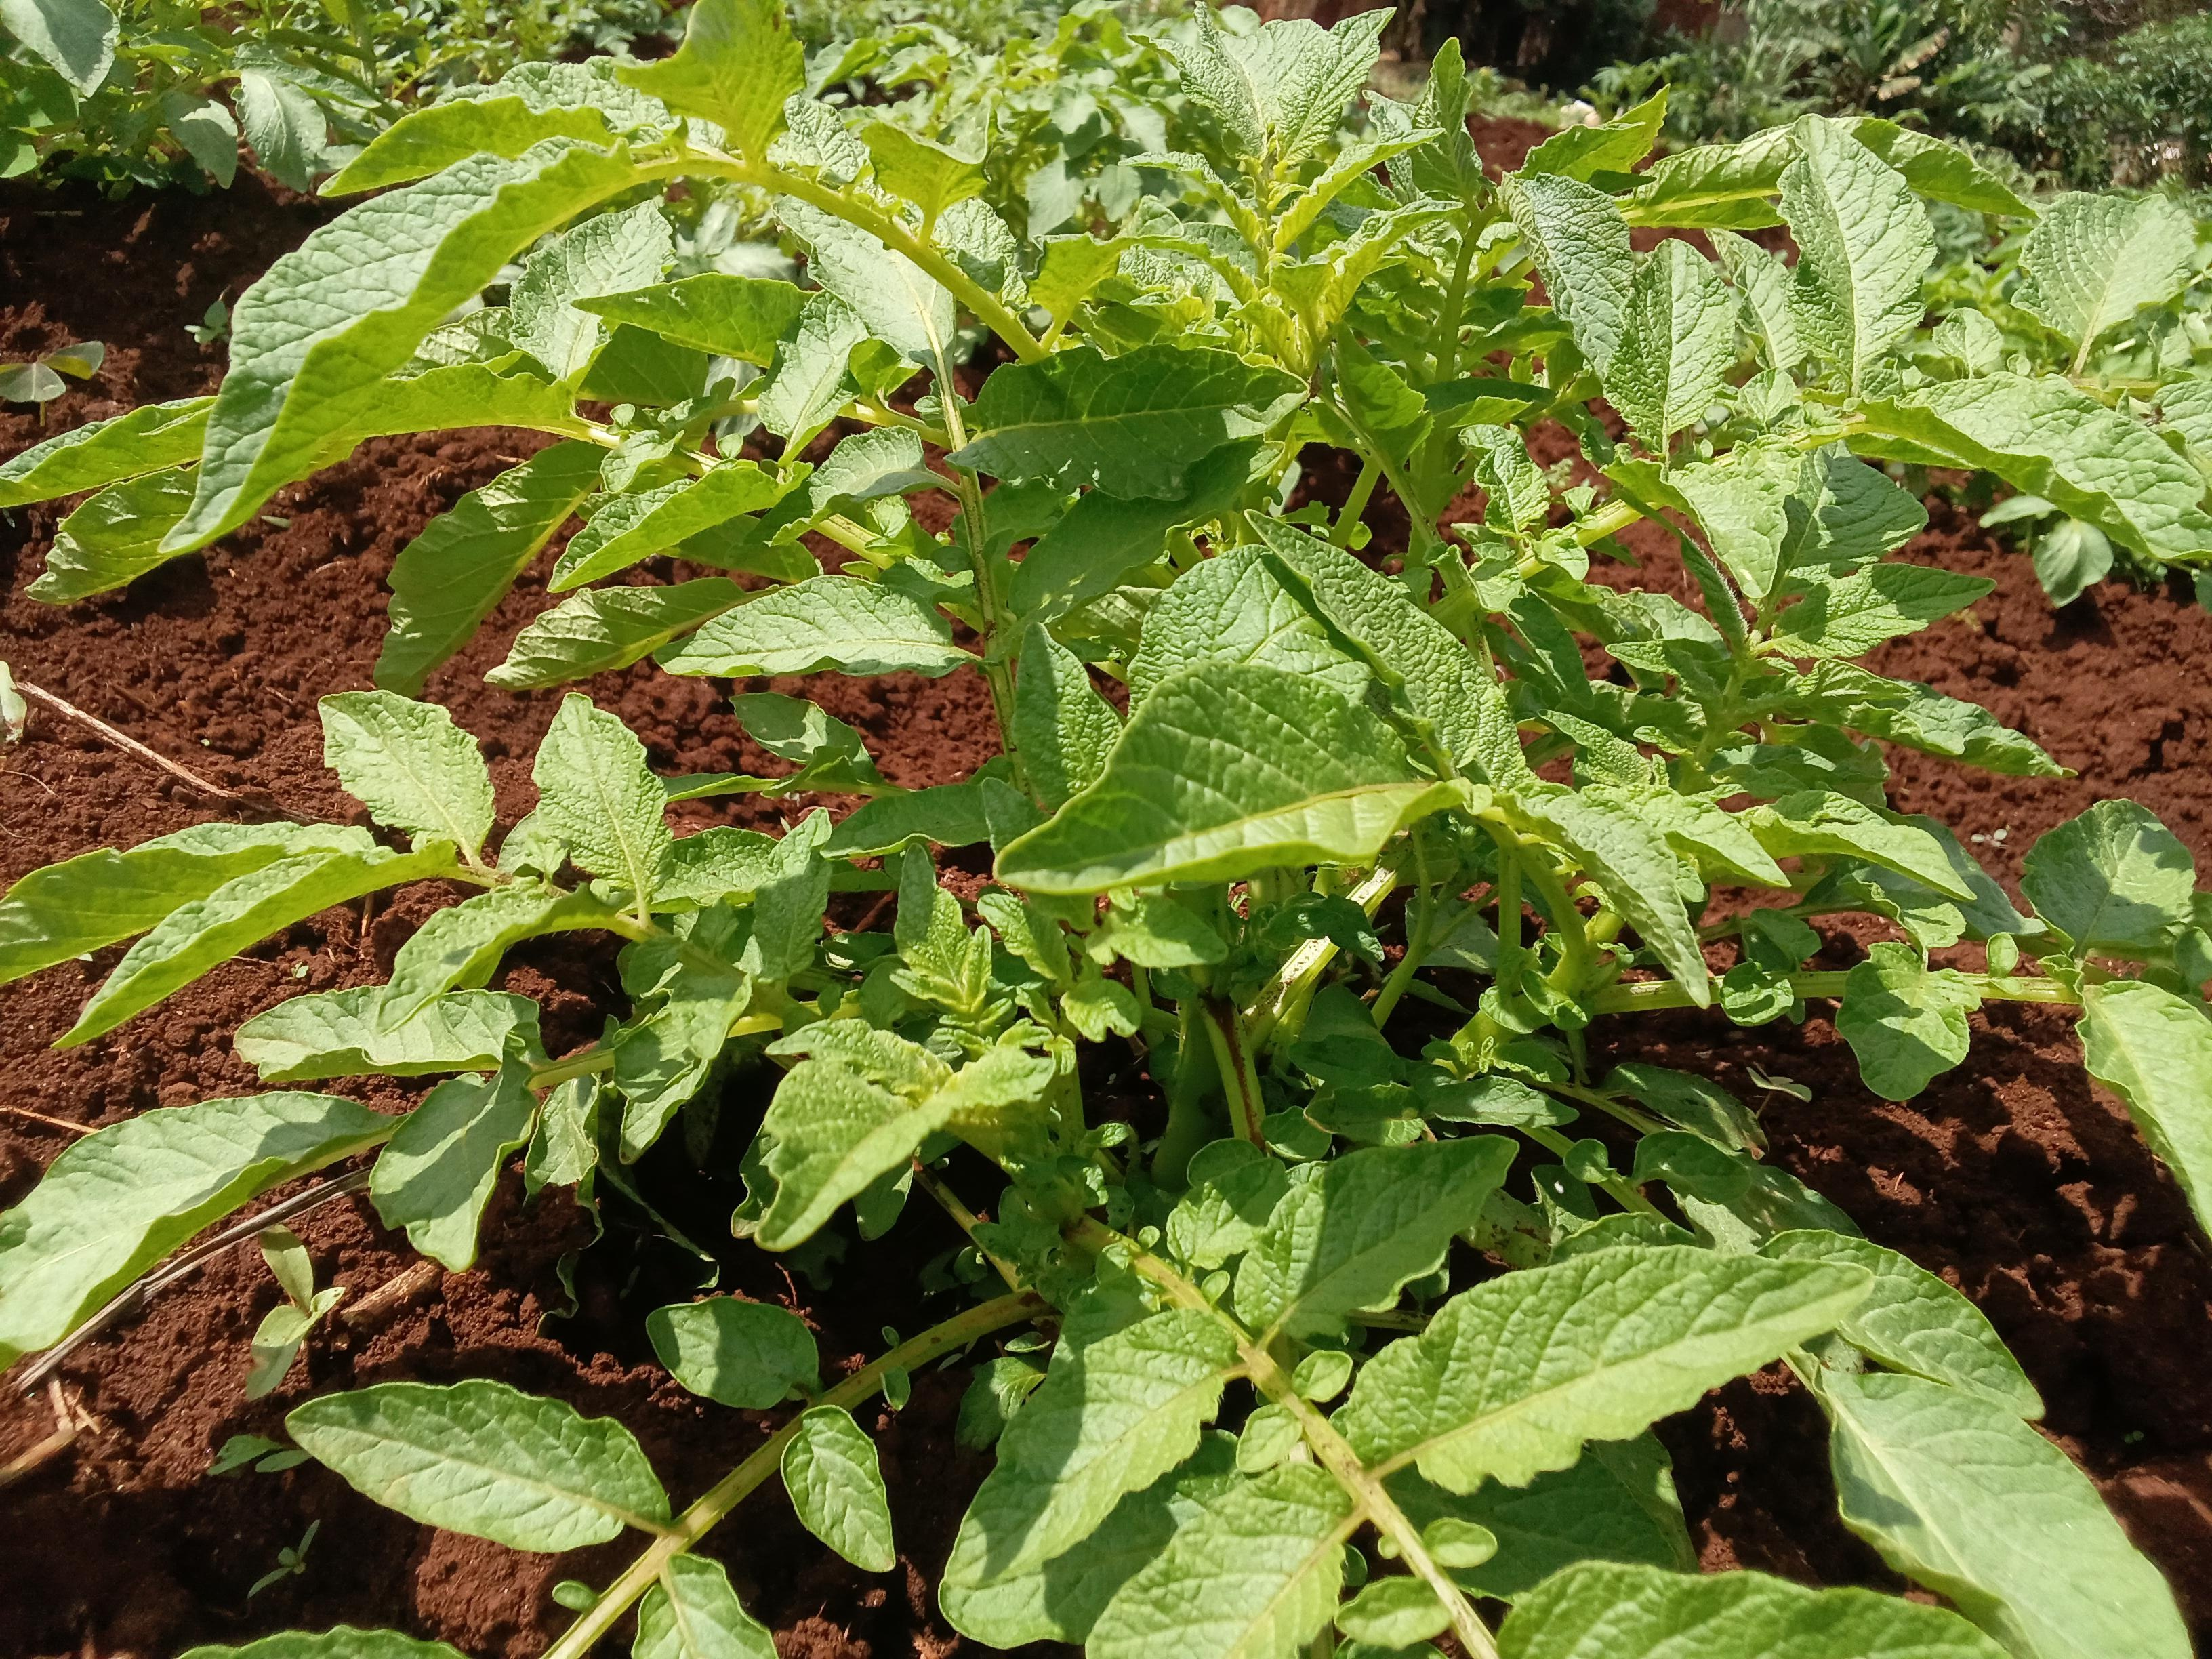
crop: potato
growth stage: vegetative
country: Kenya
